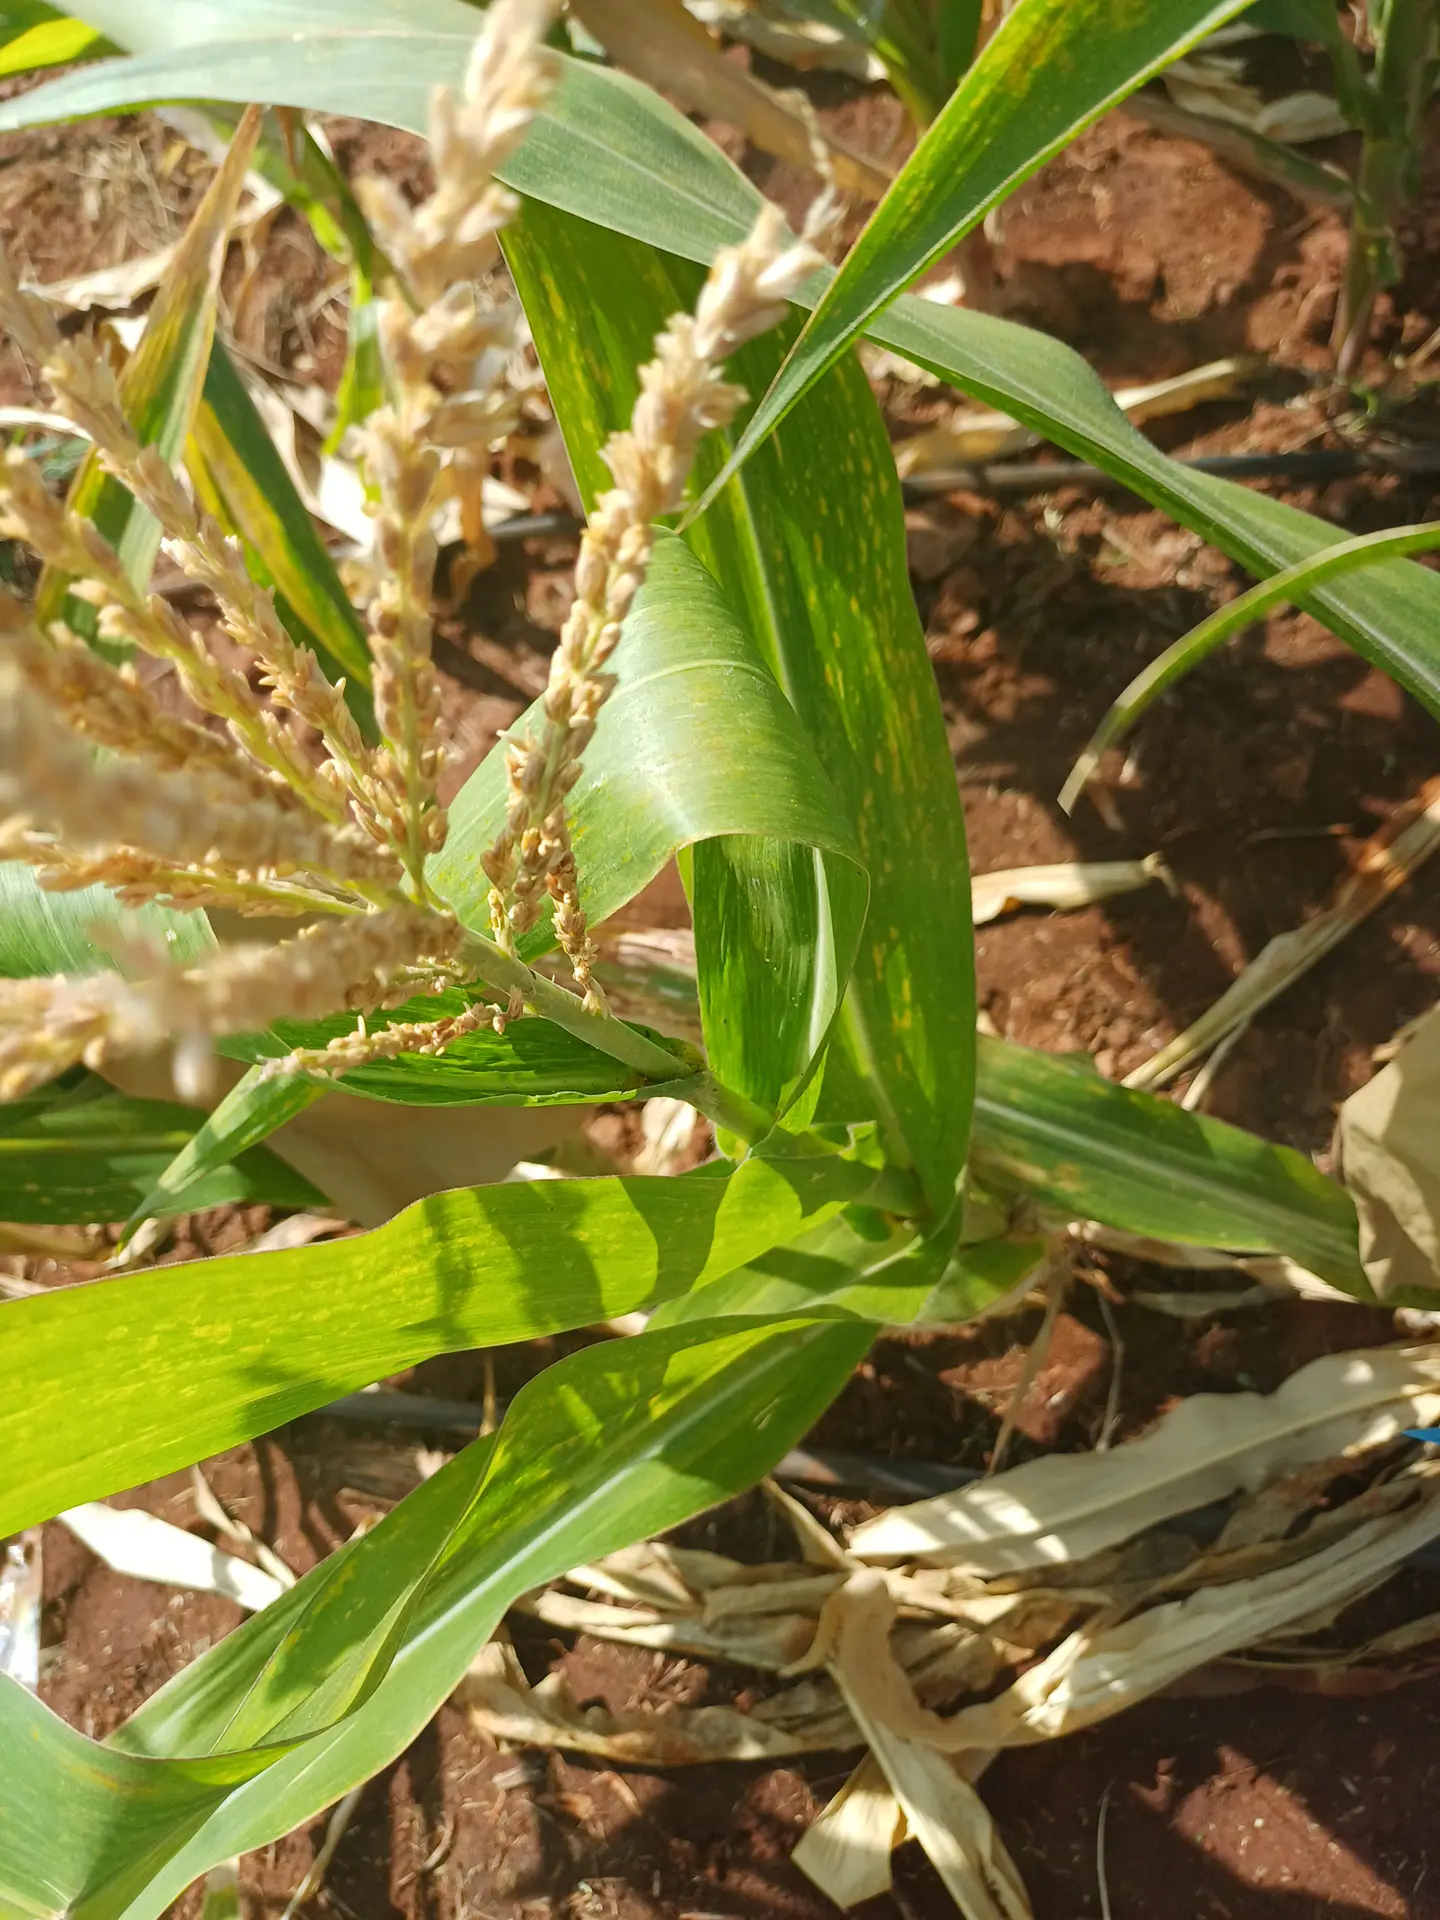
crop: maize
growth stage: flowering
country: Kenya
